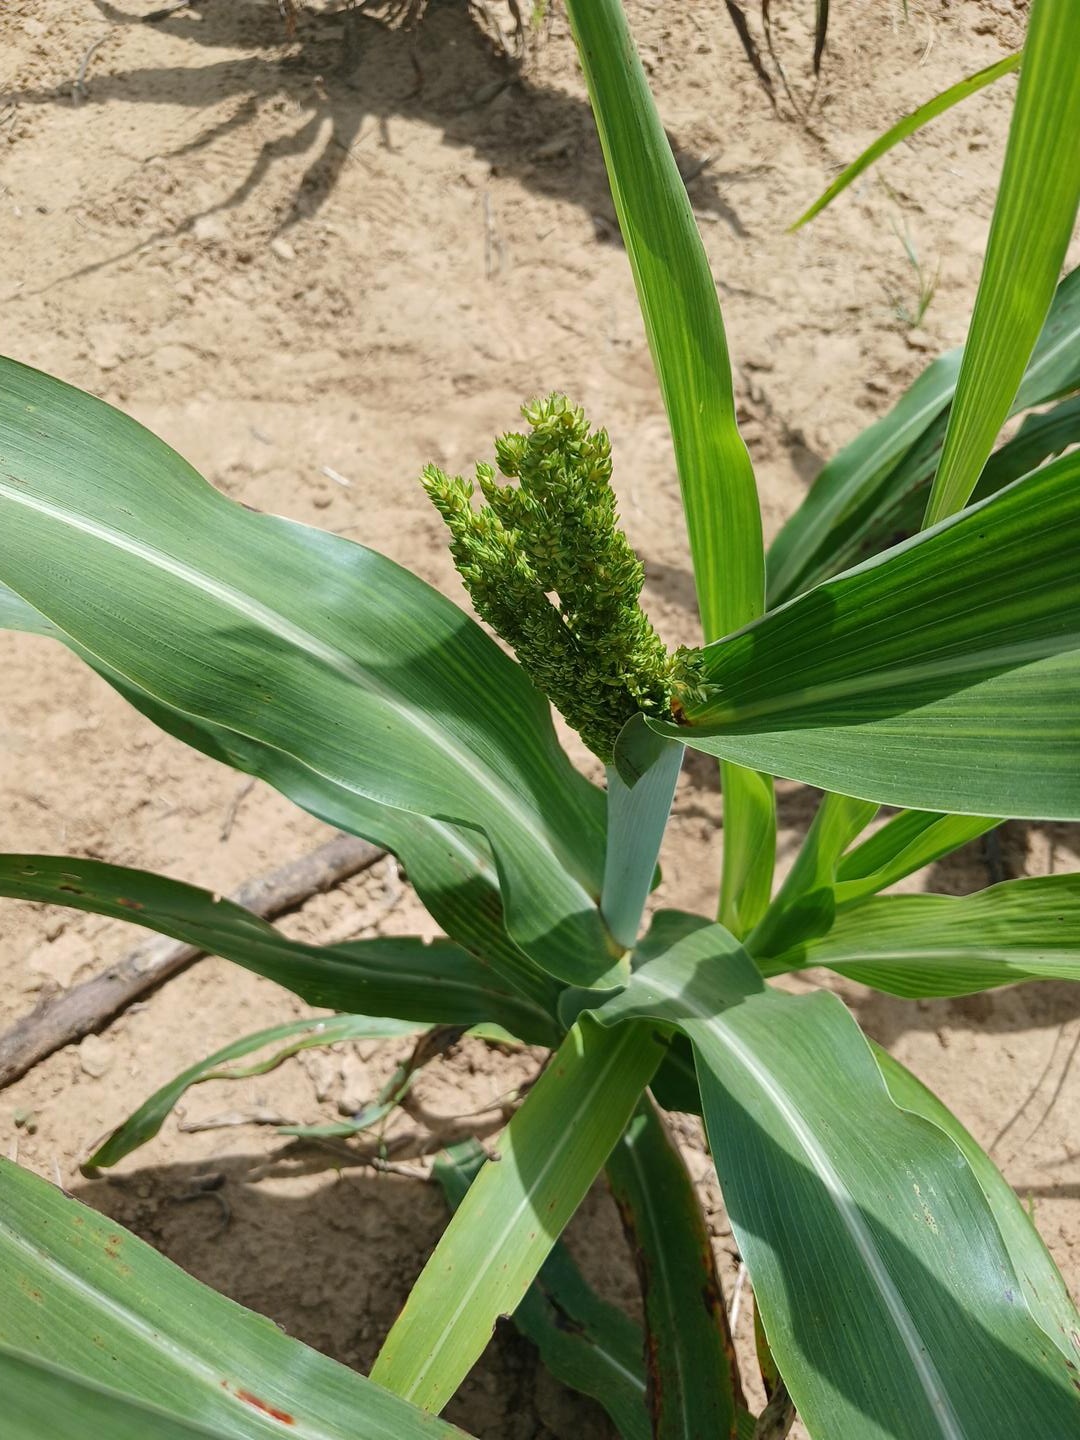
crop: sorghum
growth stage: heading tuber
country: Senegal
